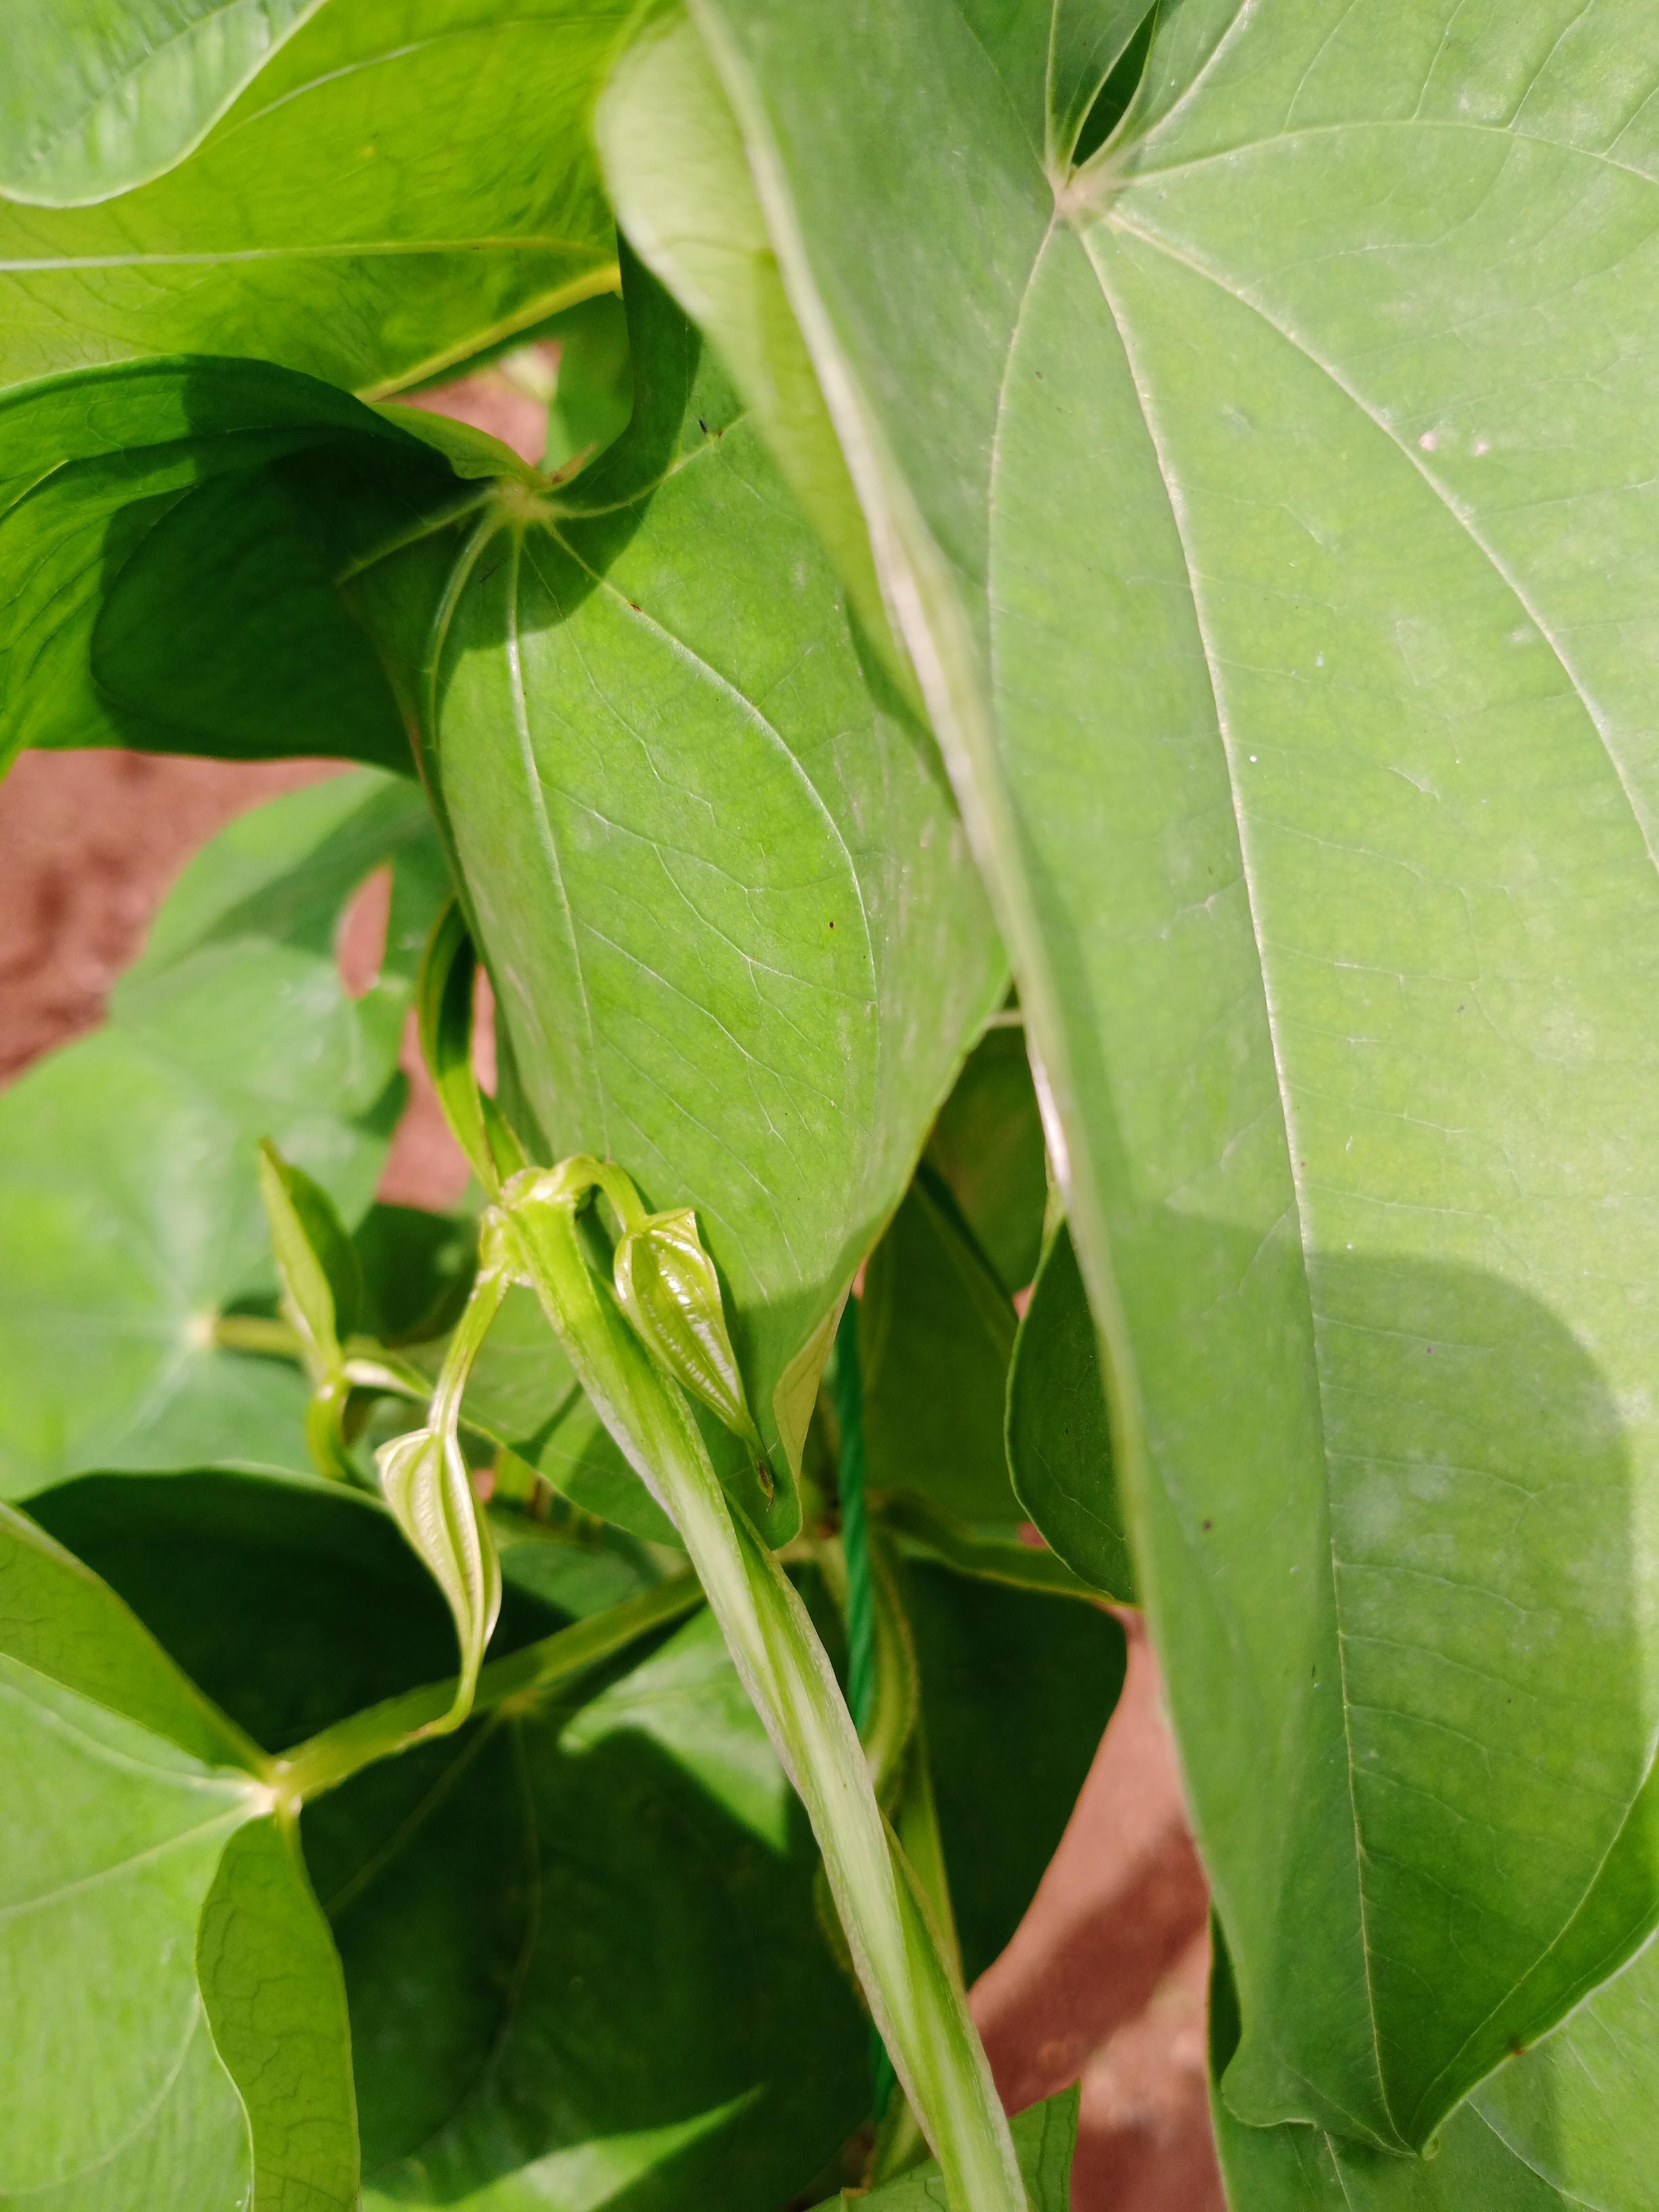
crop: yam
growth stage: vegetative
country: Nigeria
